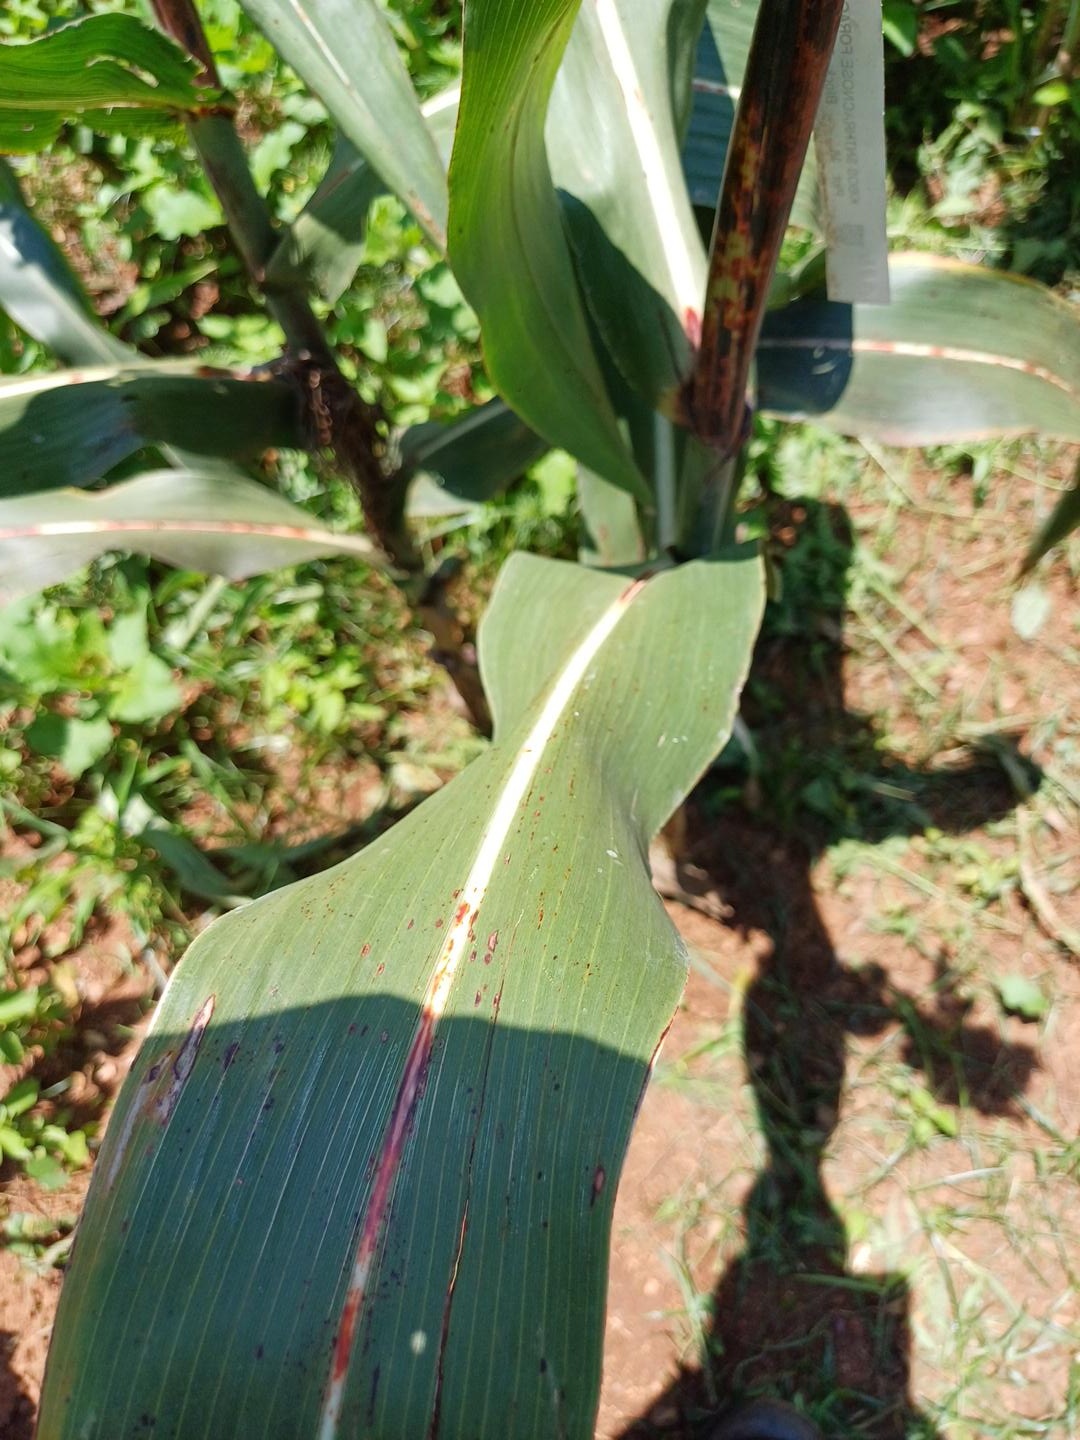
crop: sorghum
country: Kenya
